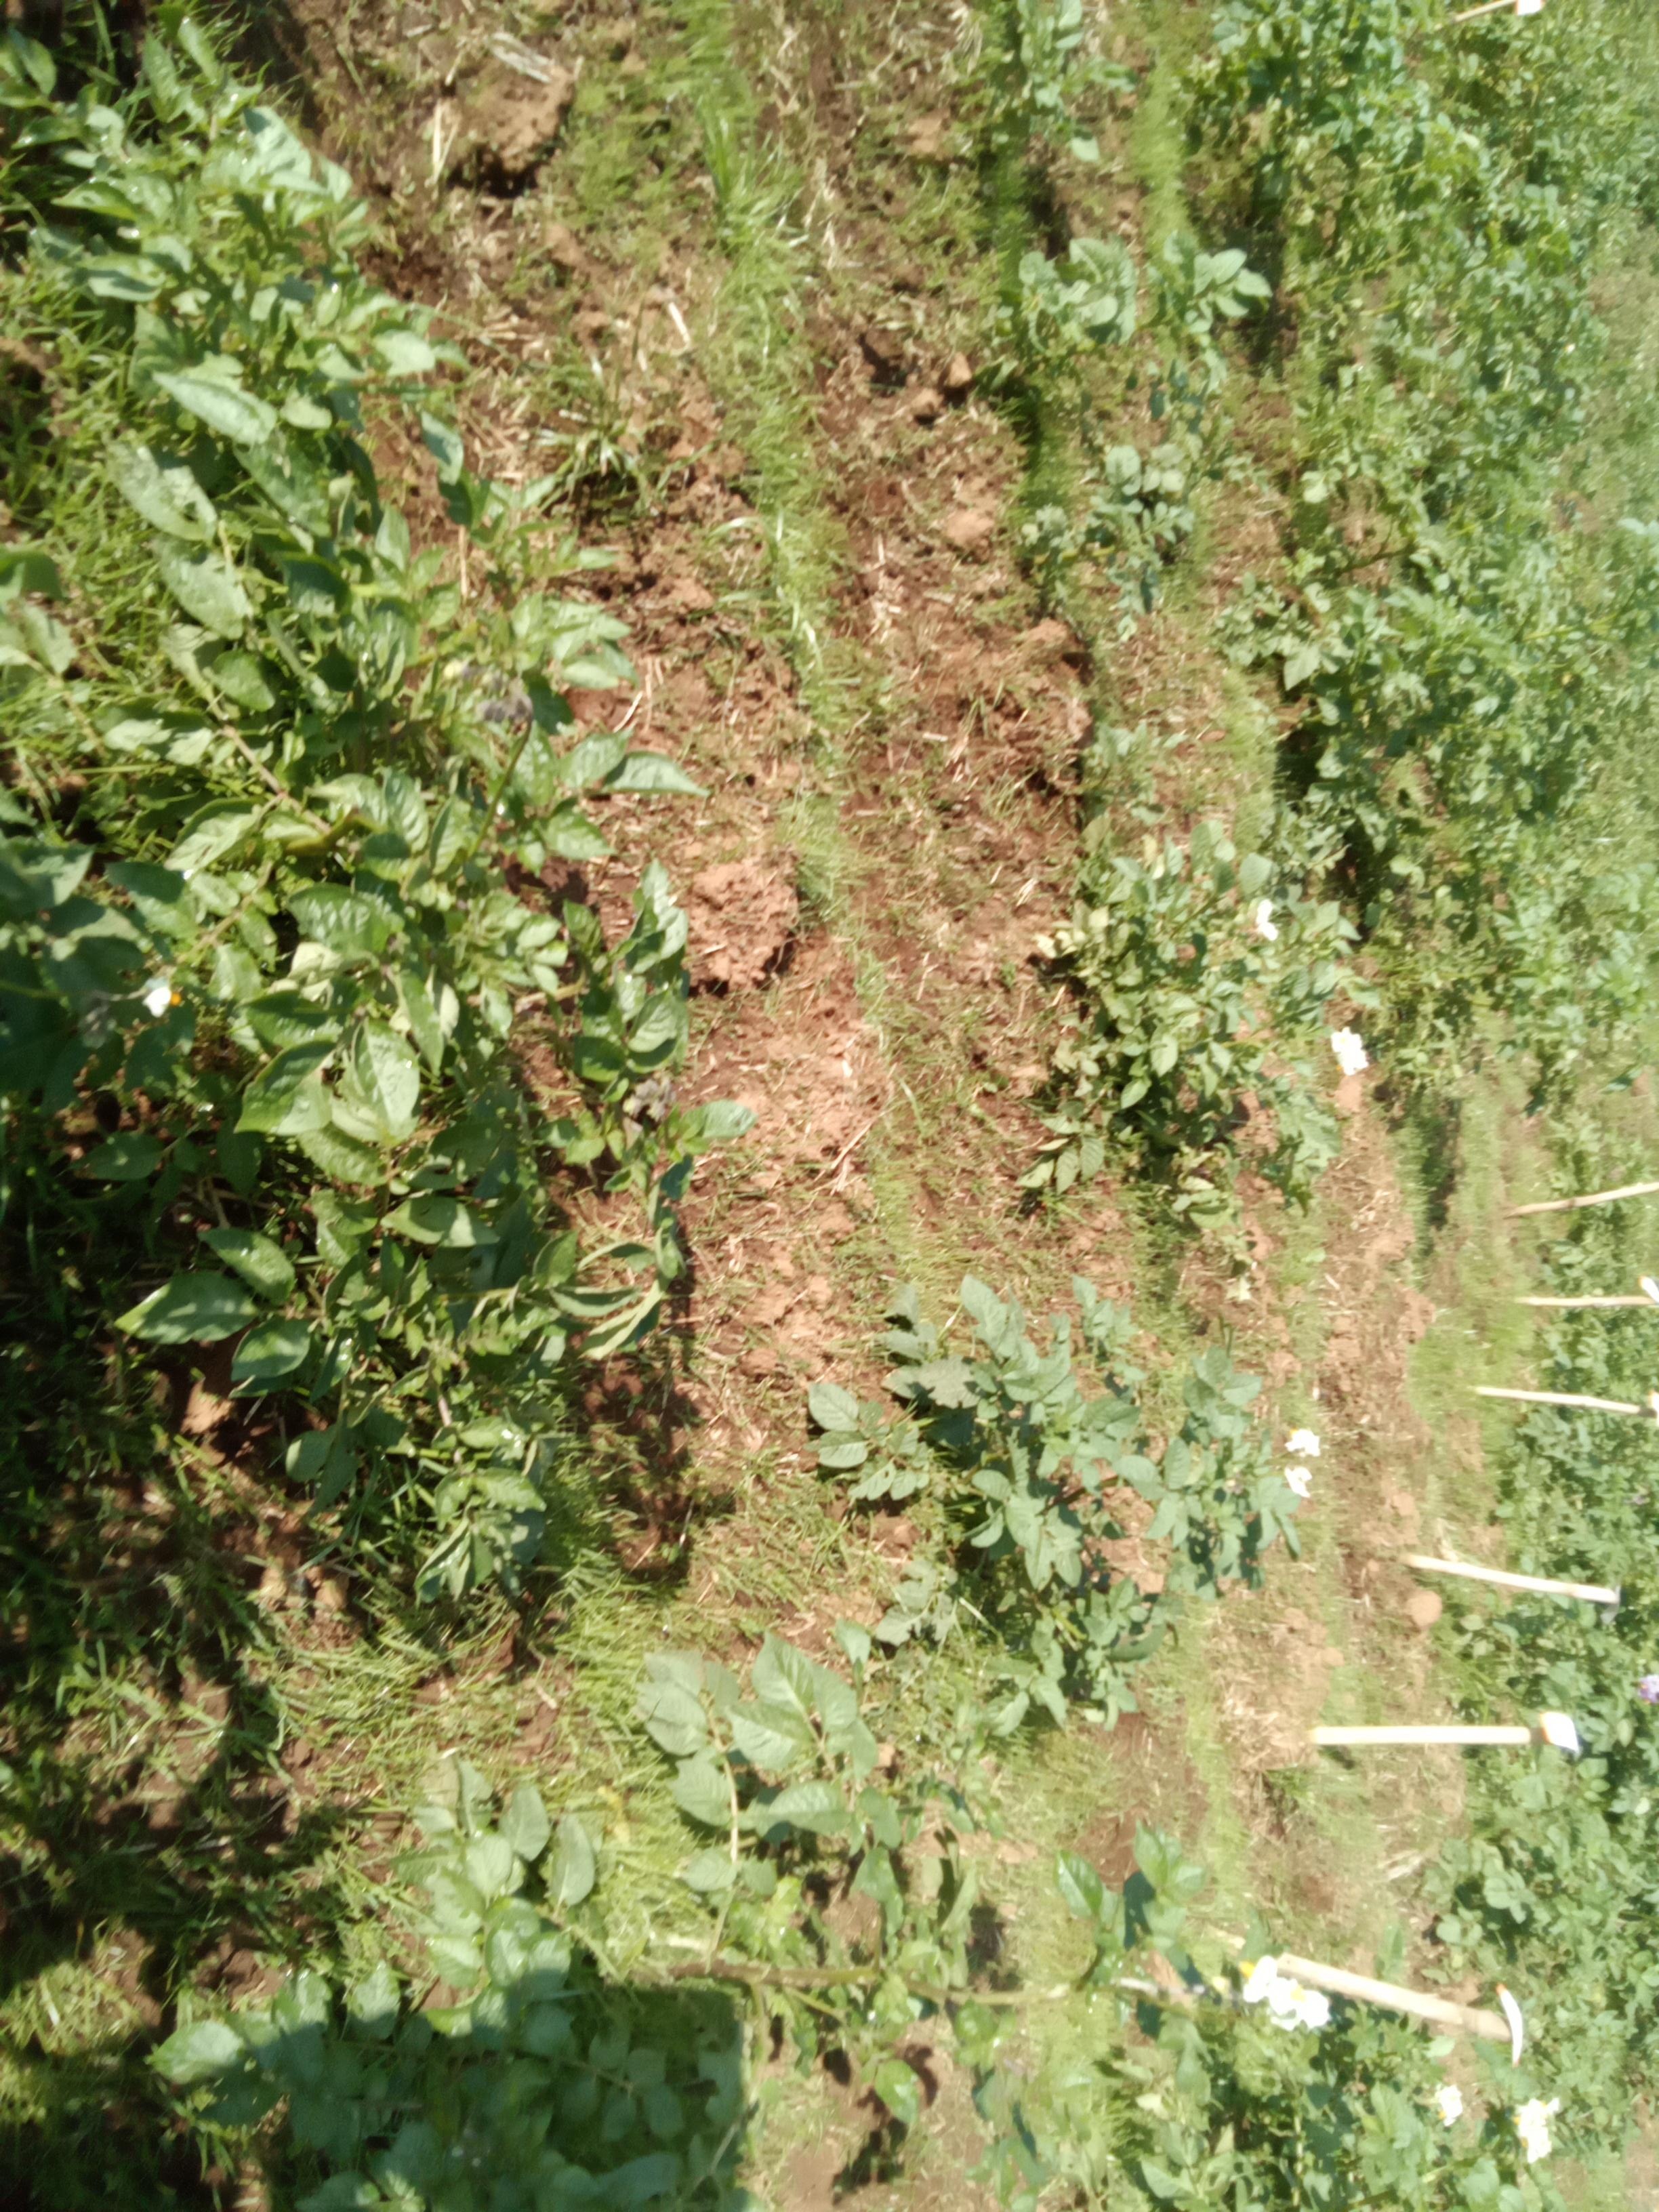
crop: potato
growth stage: vegetative
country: Kenya
